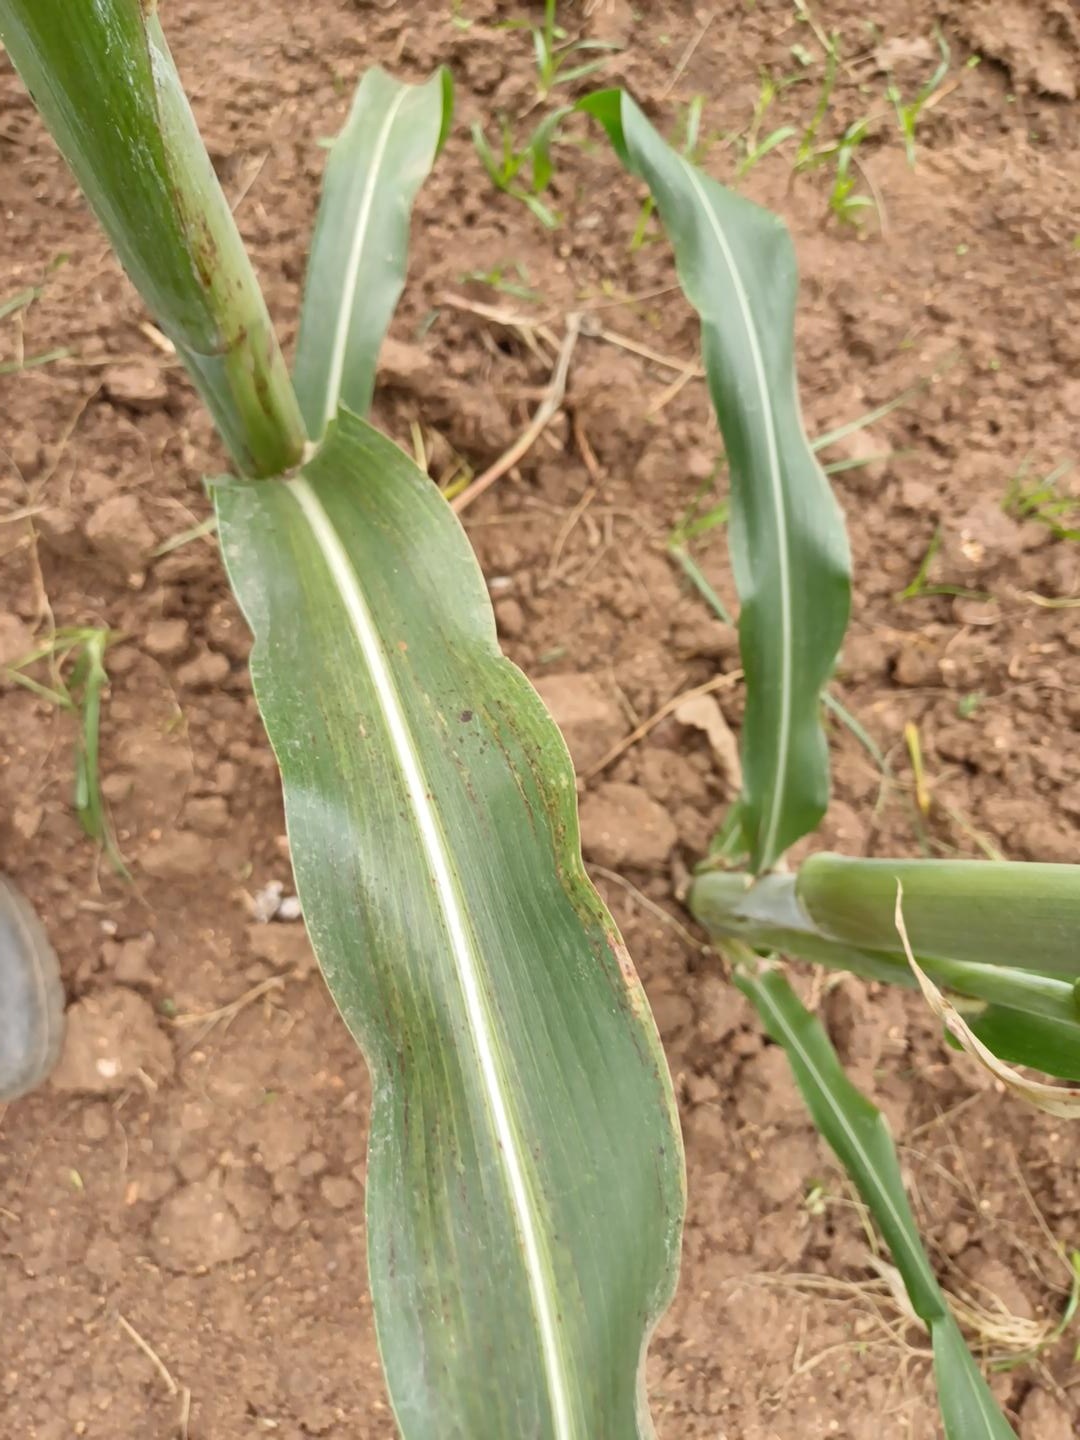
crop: sorghum
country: Kenya
